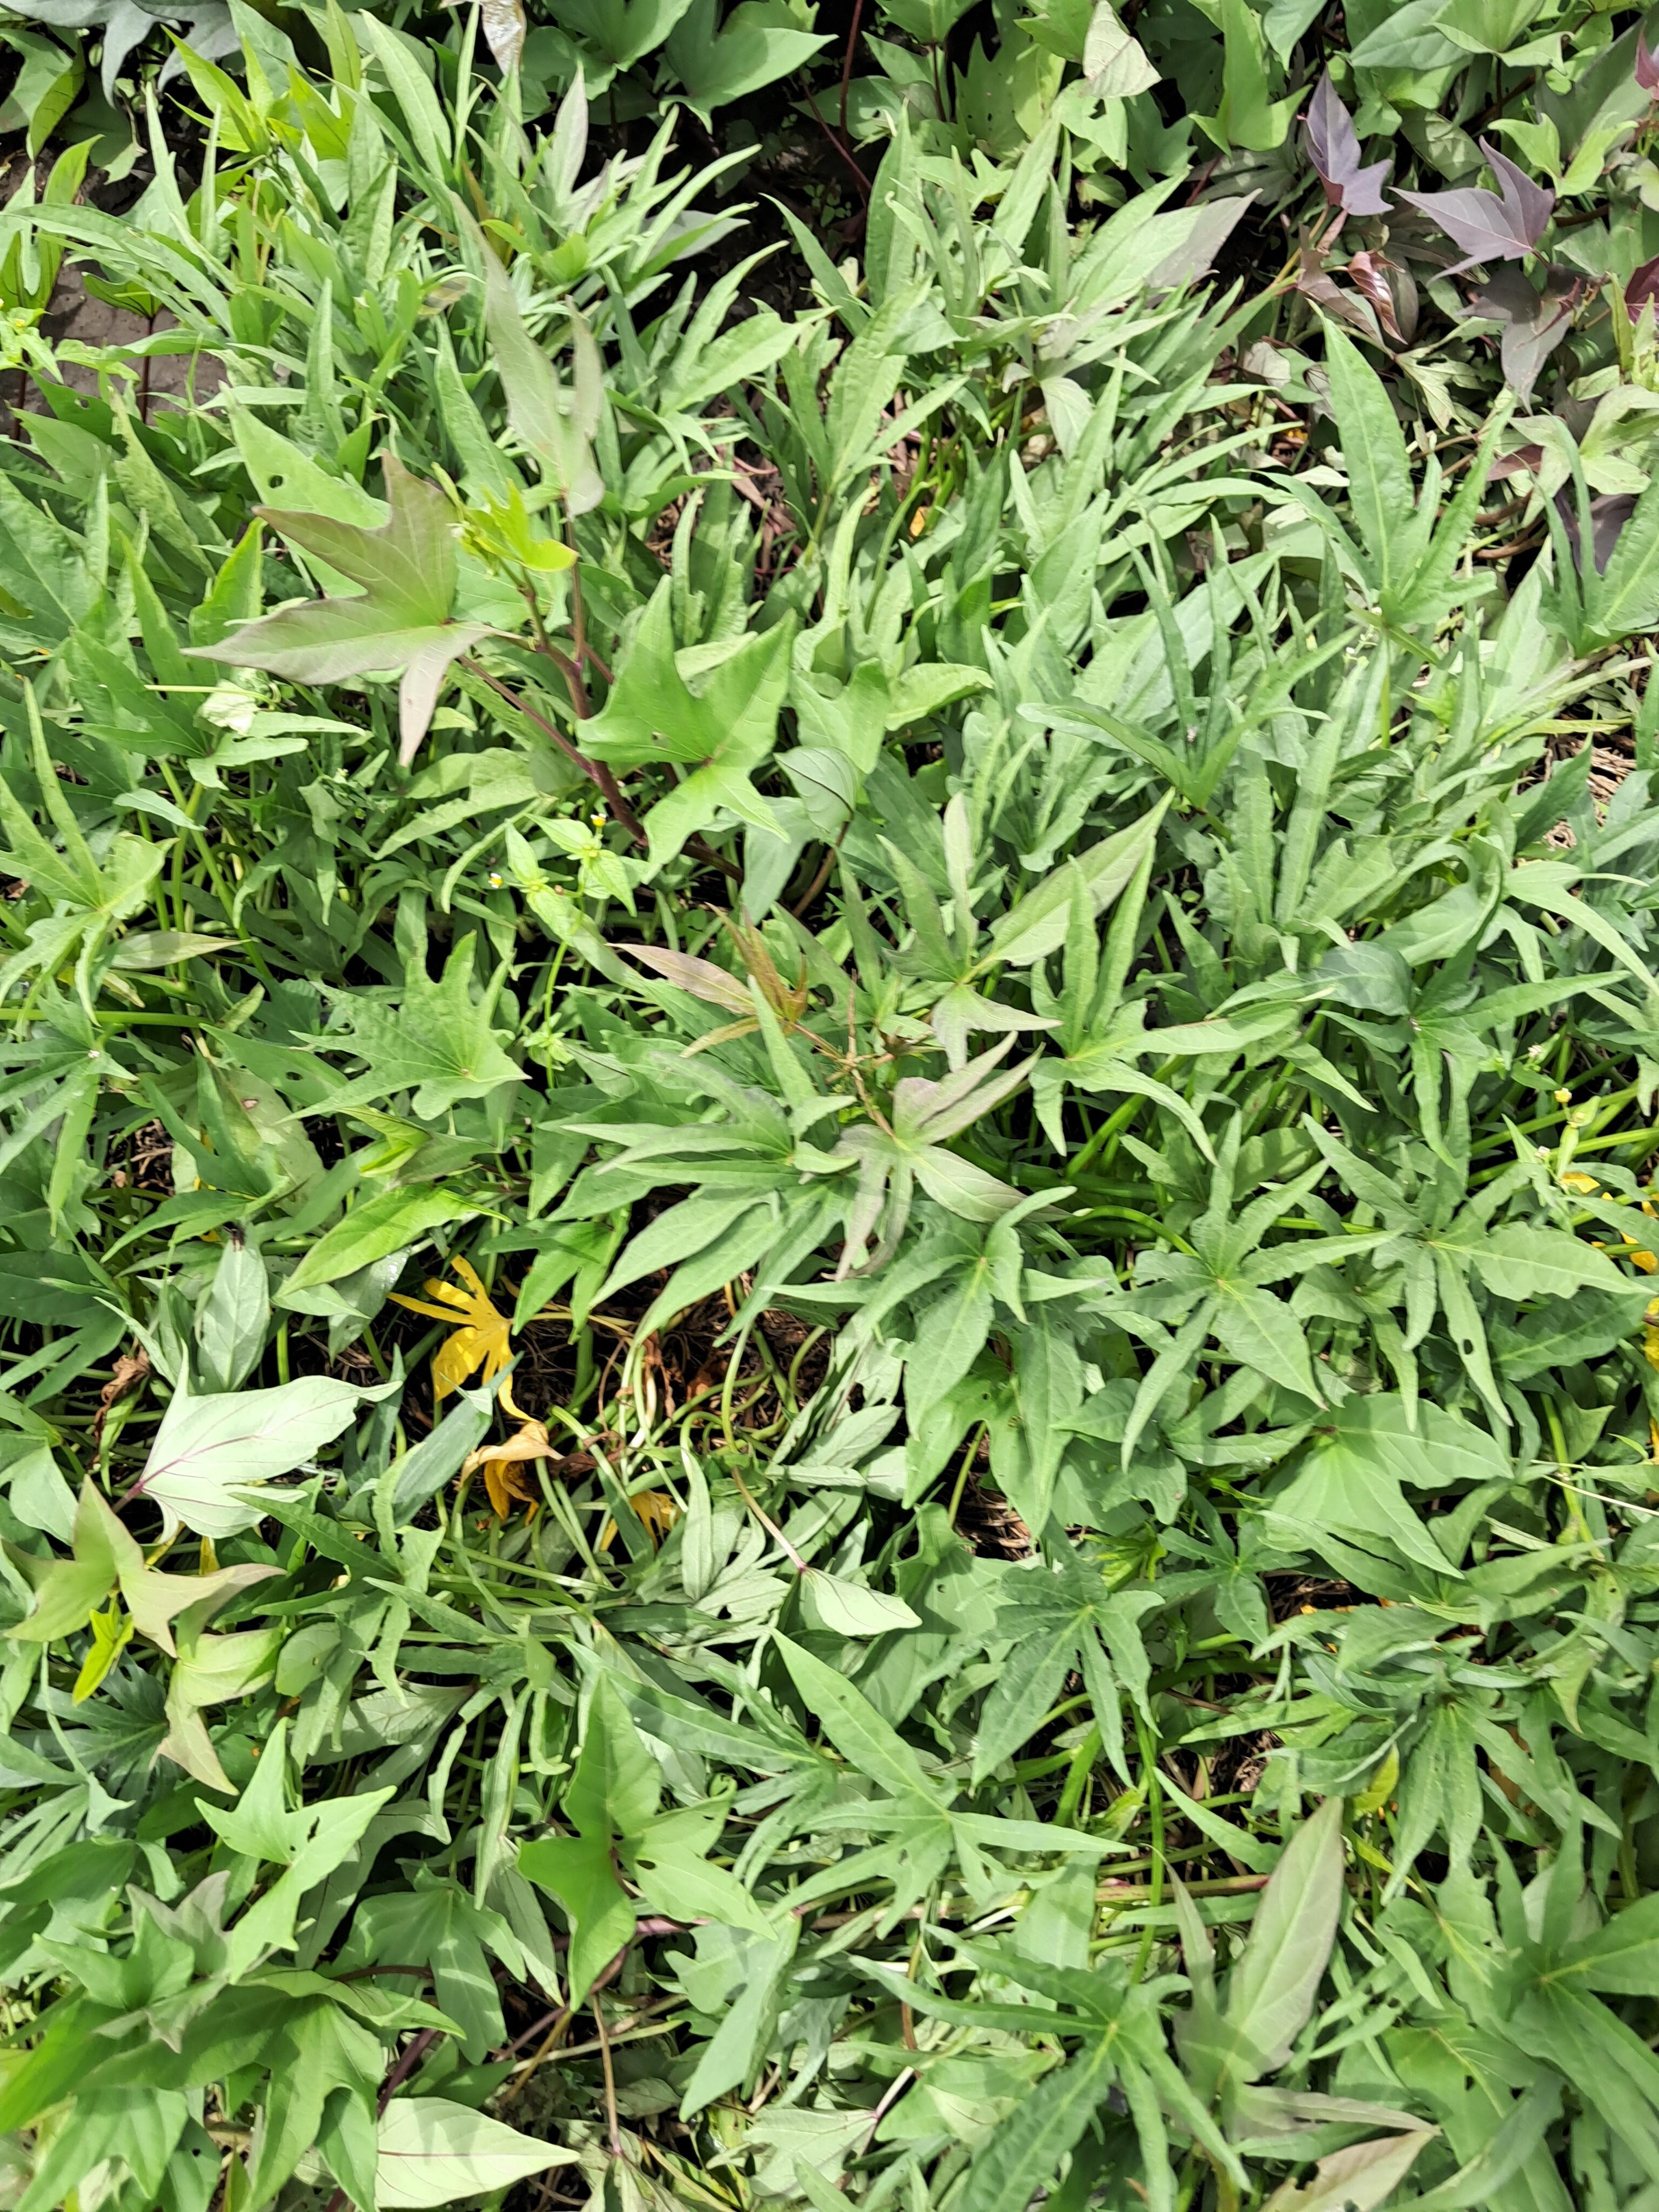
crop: sweet potato
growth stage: vegetative
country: Tanzania
